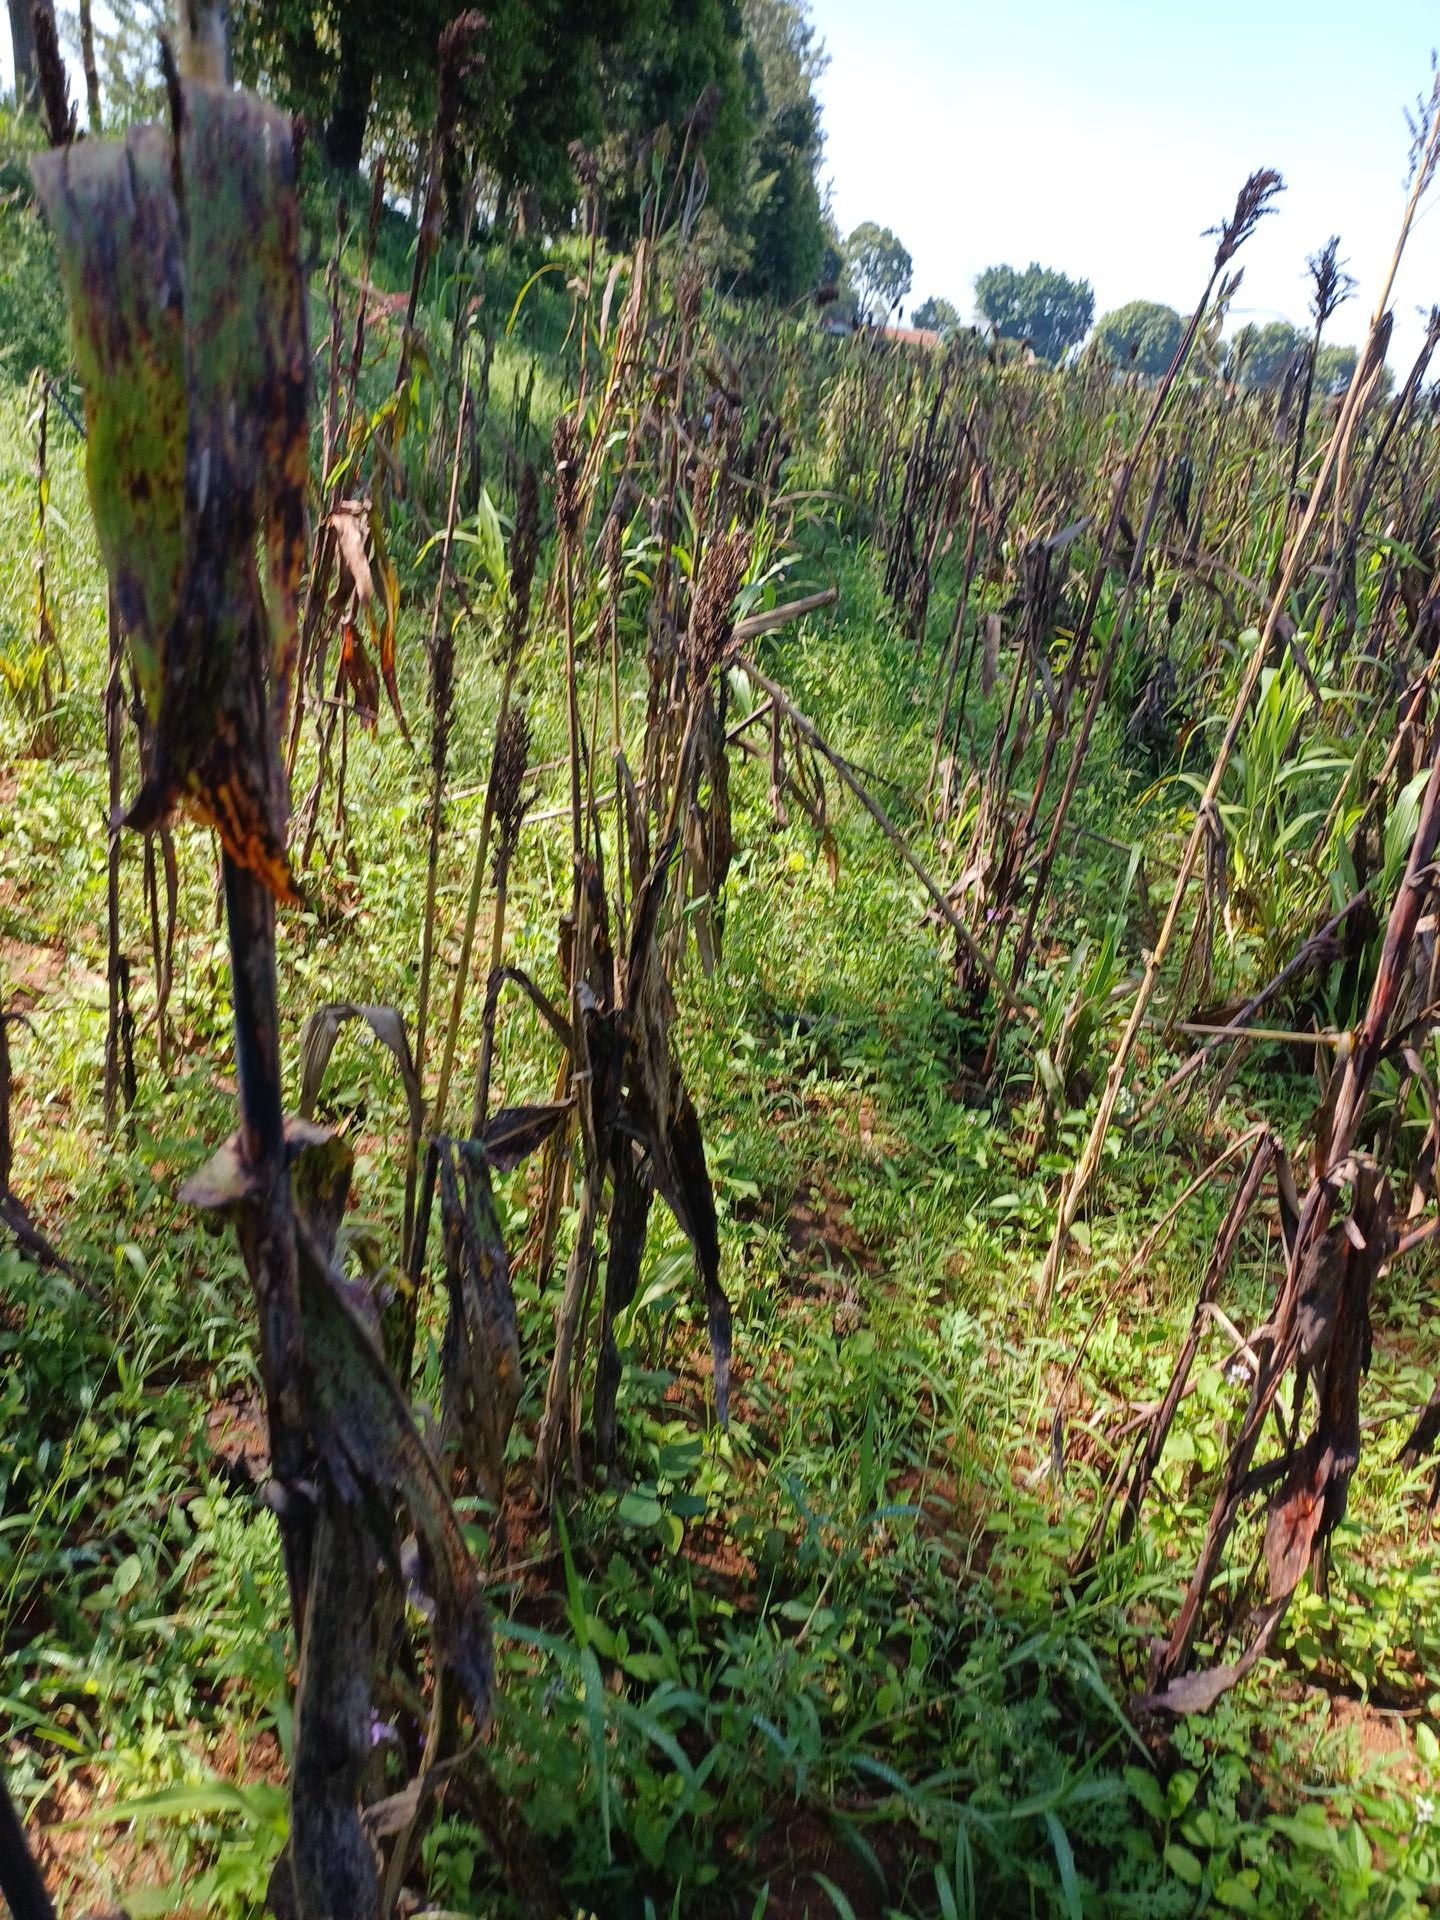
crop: sorghum
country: Kenya
